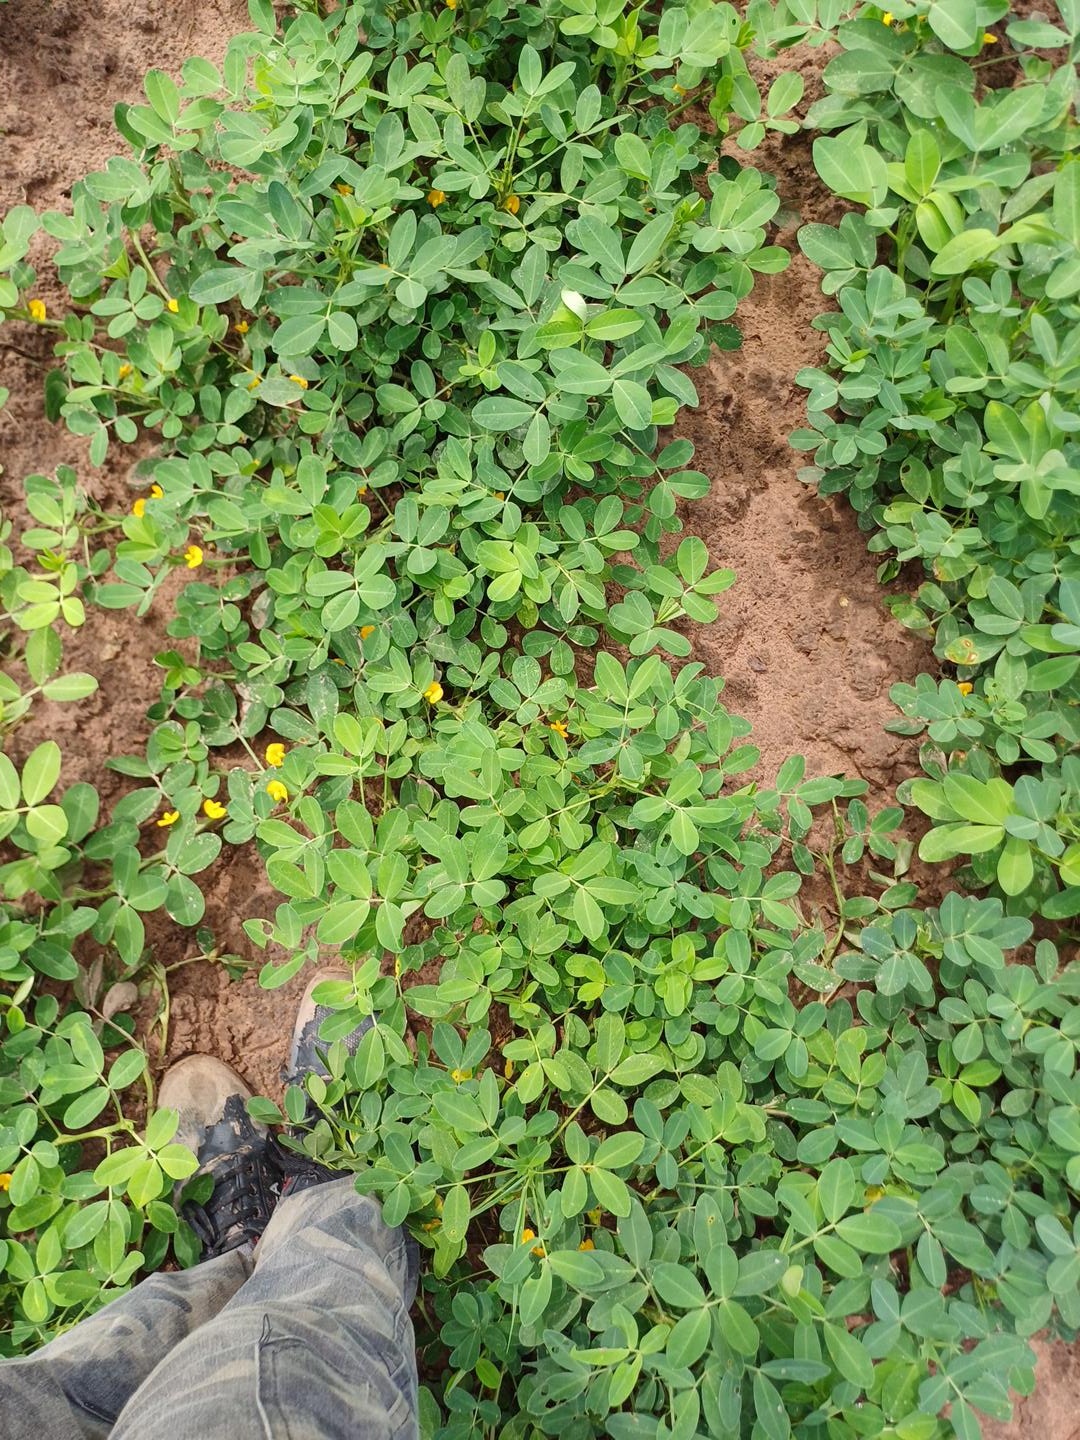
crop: groundnut
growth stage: flowering
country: Senegal
